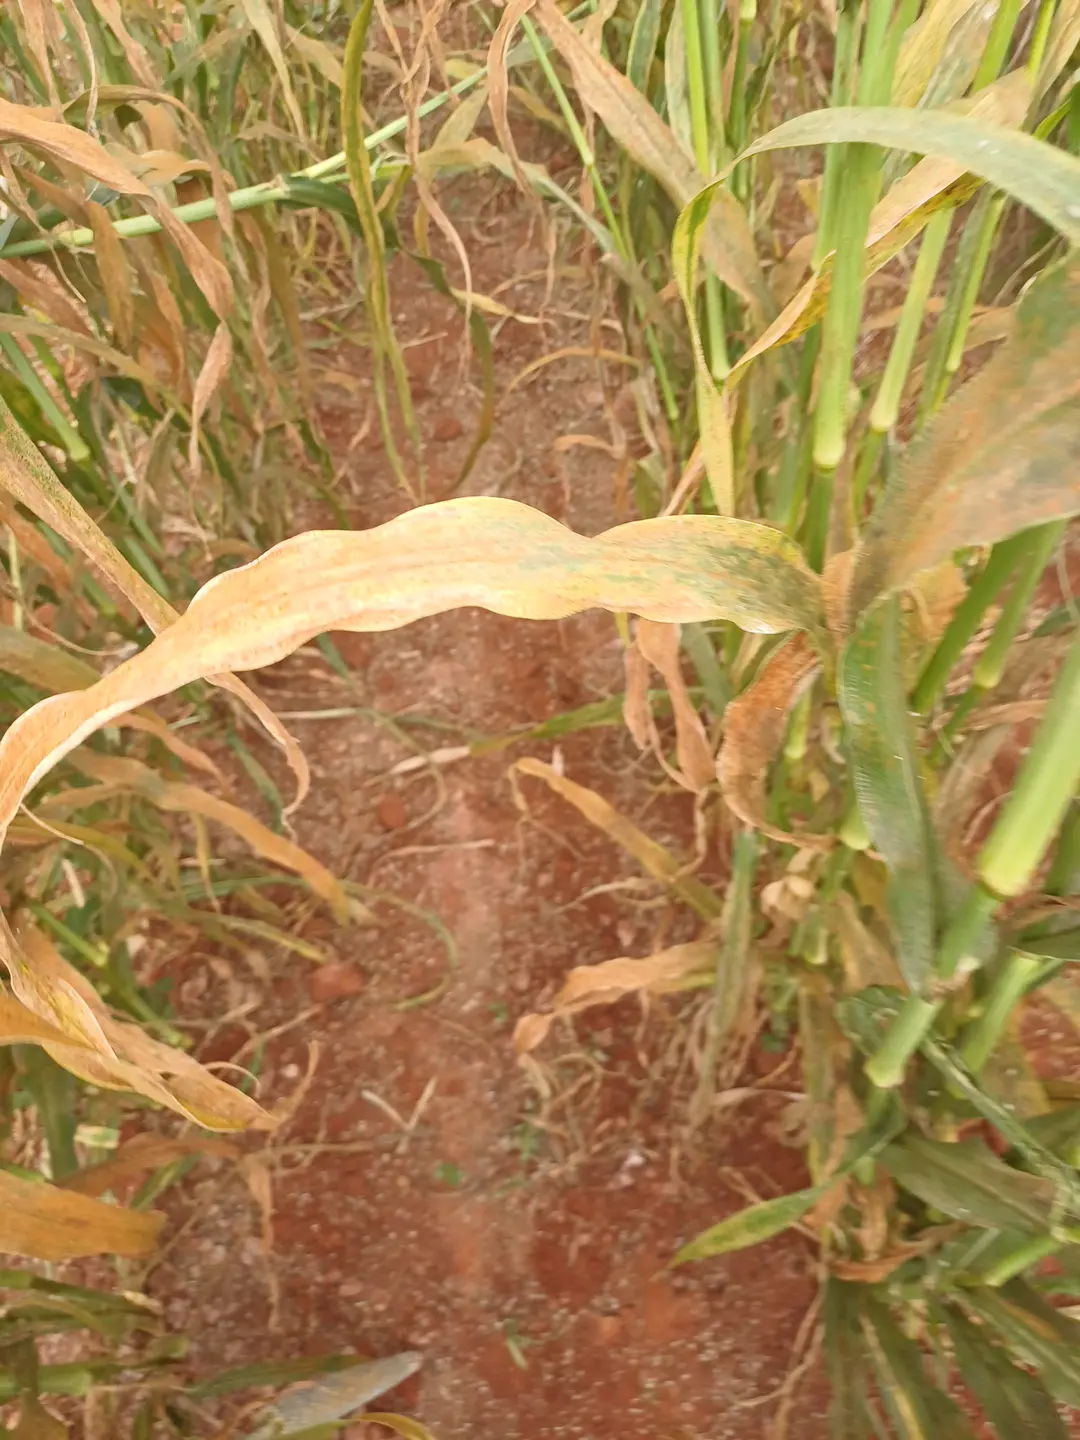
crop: pearl millet
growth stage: filling grain
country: Kenya
